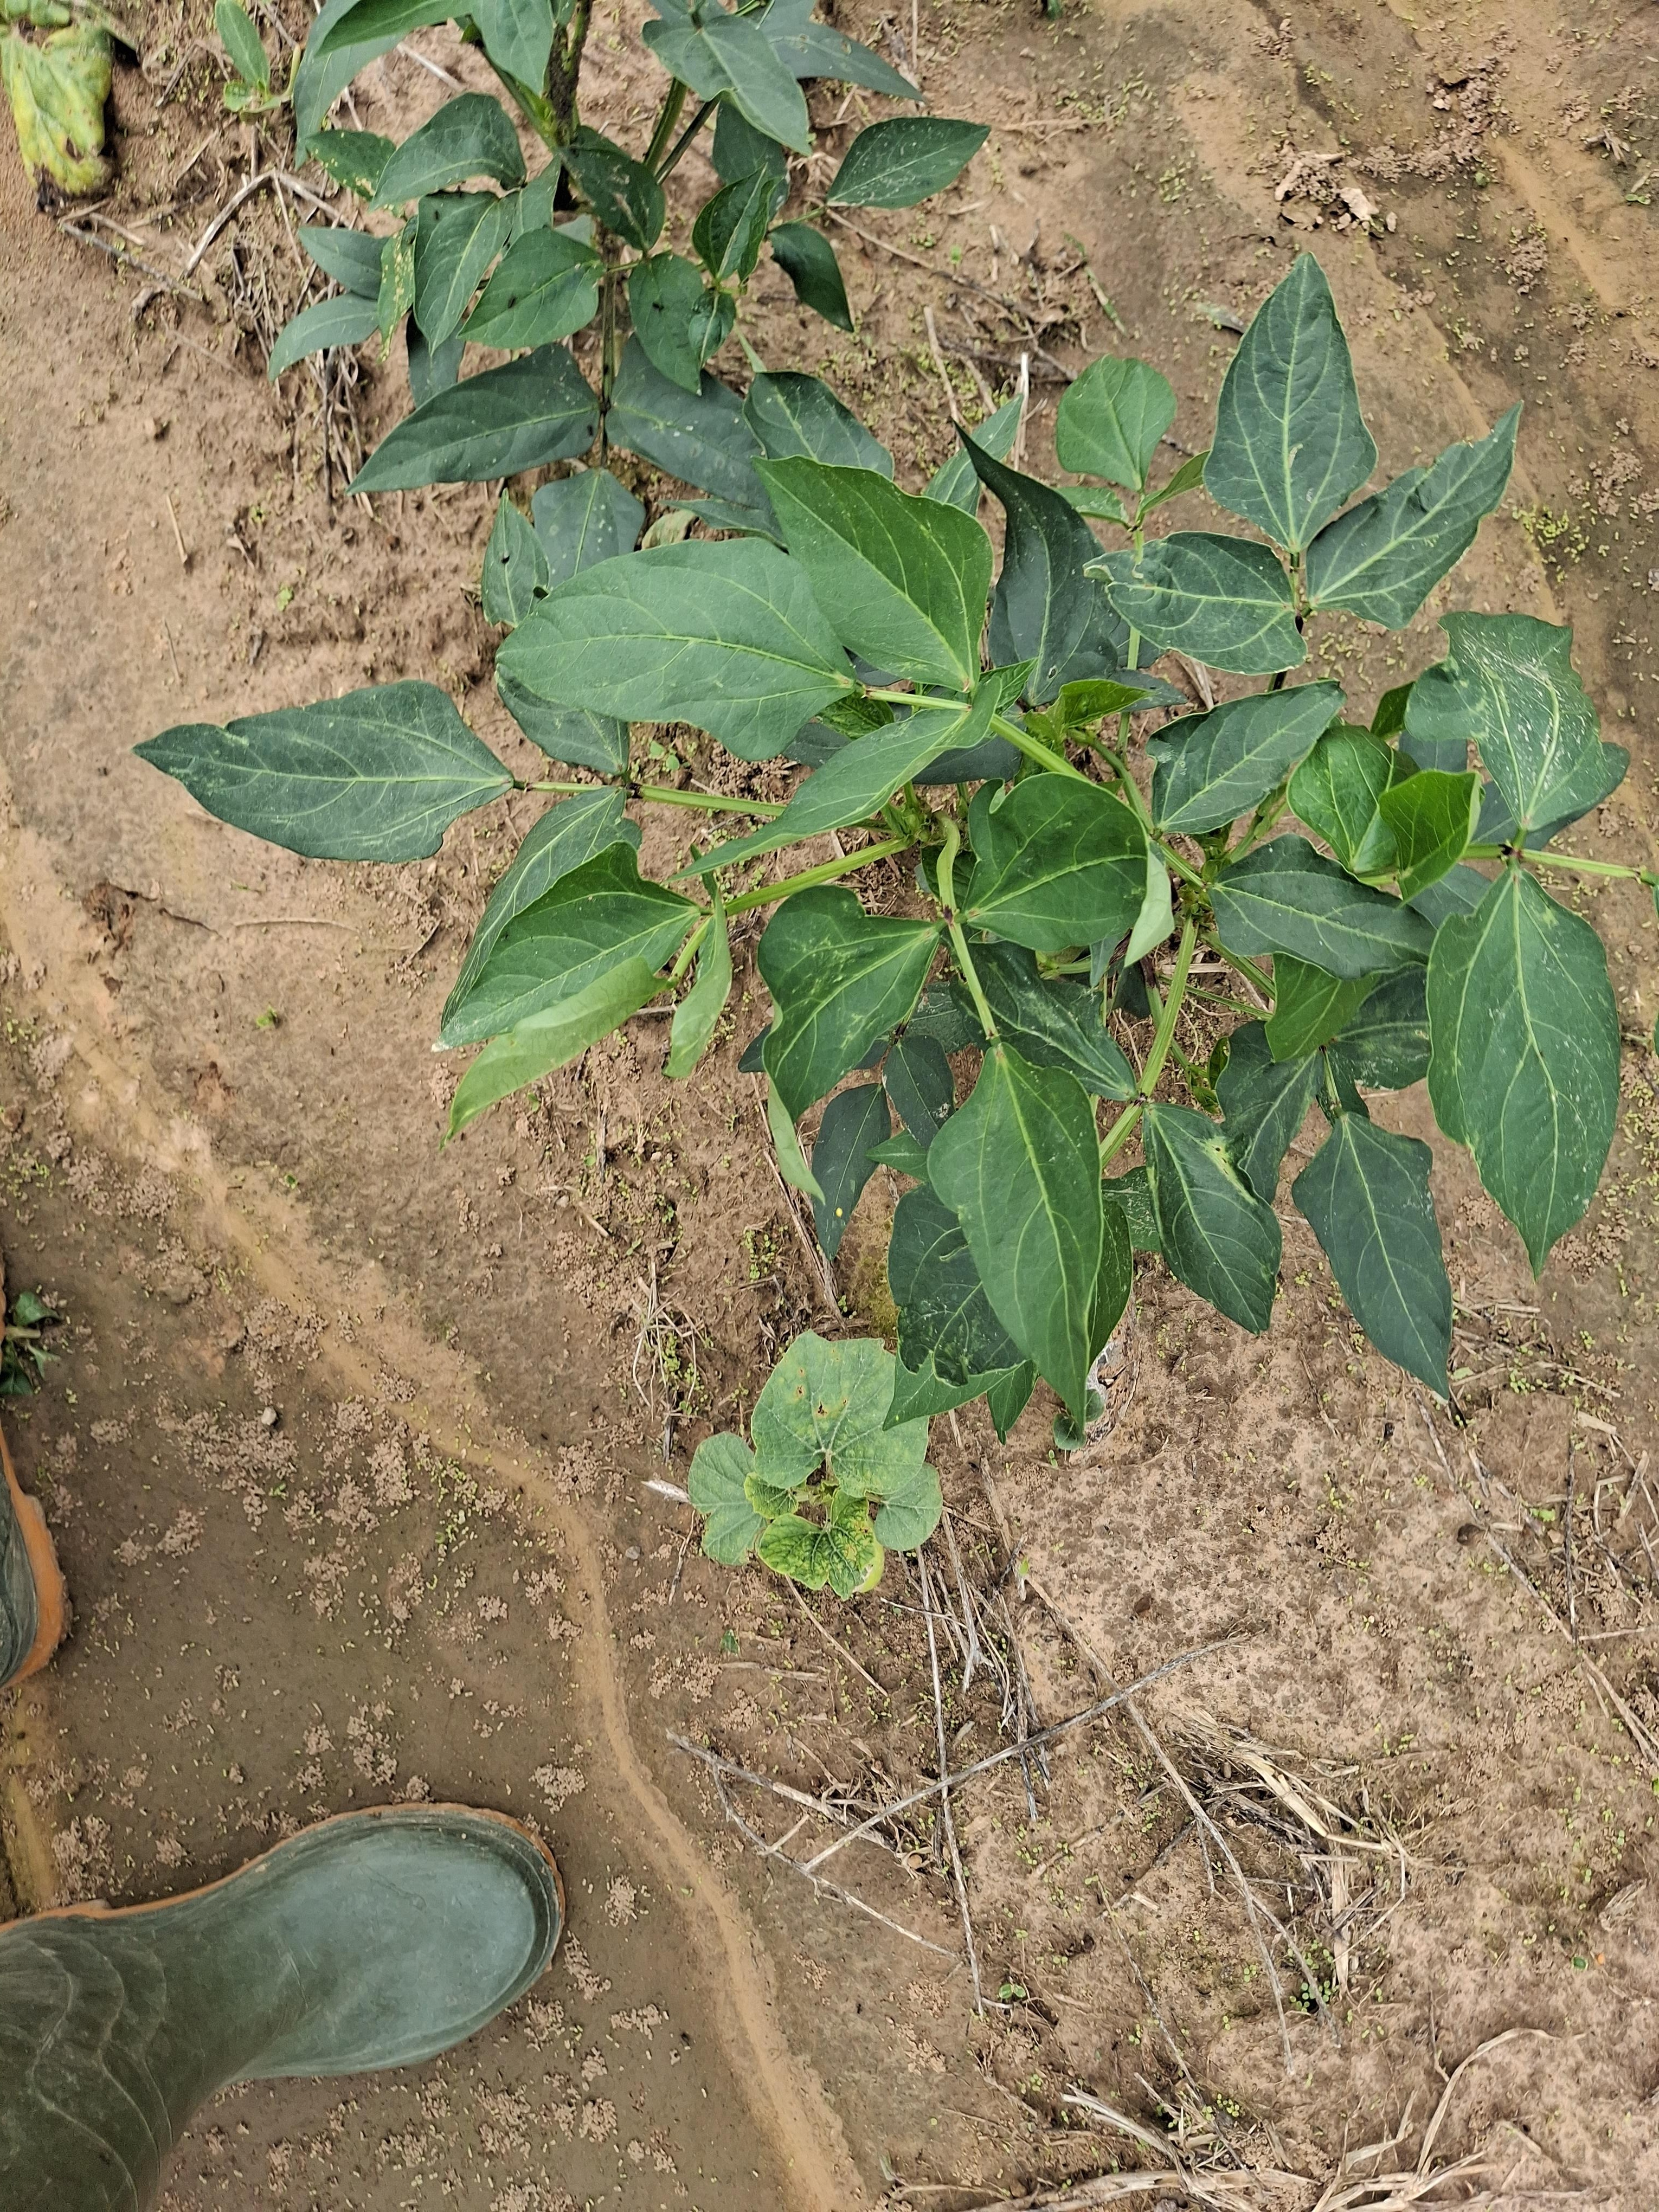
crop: cowpea
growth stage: vegetative
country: Nigeria
